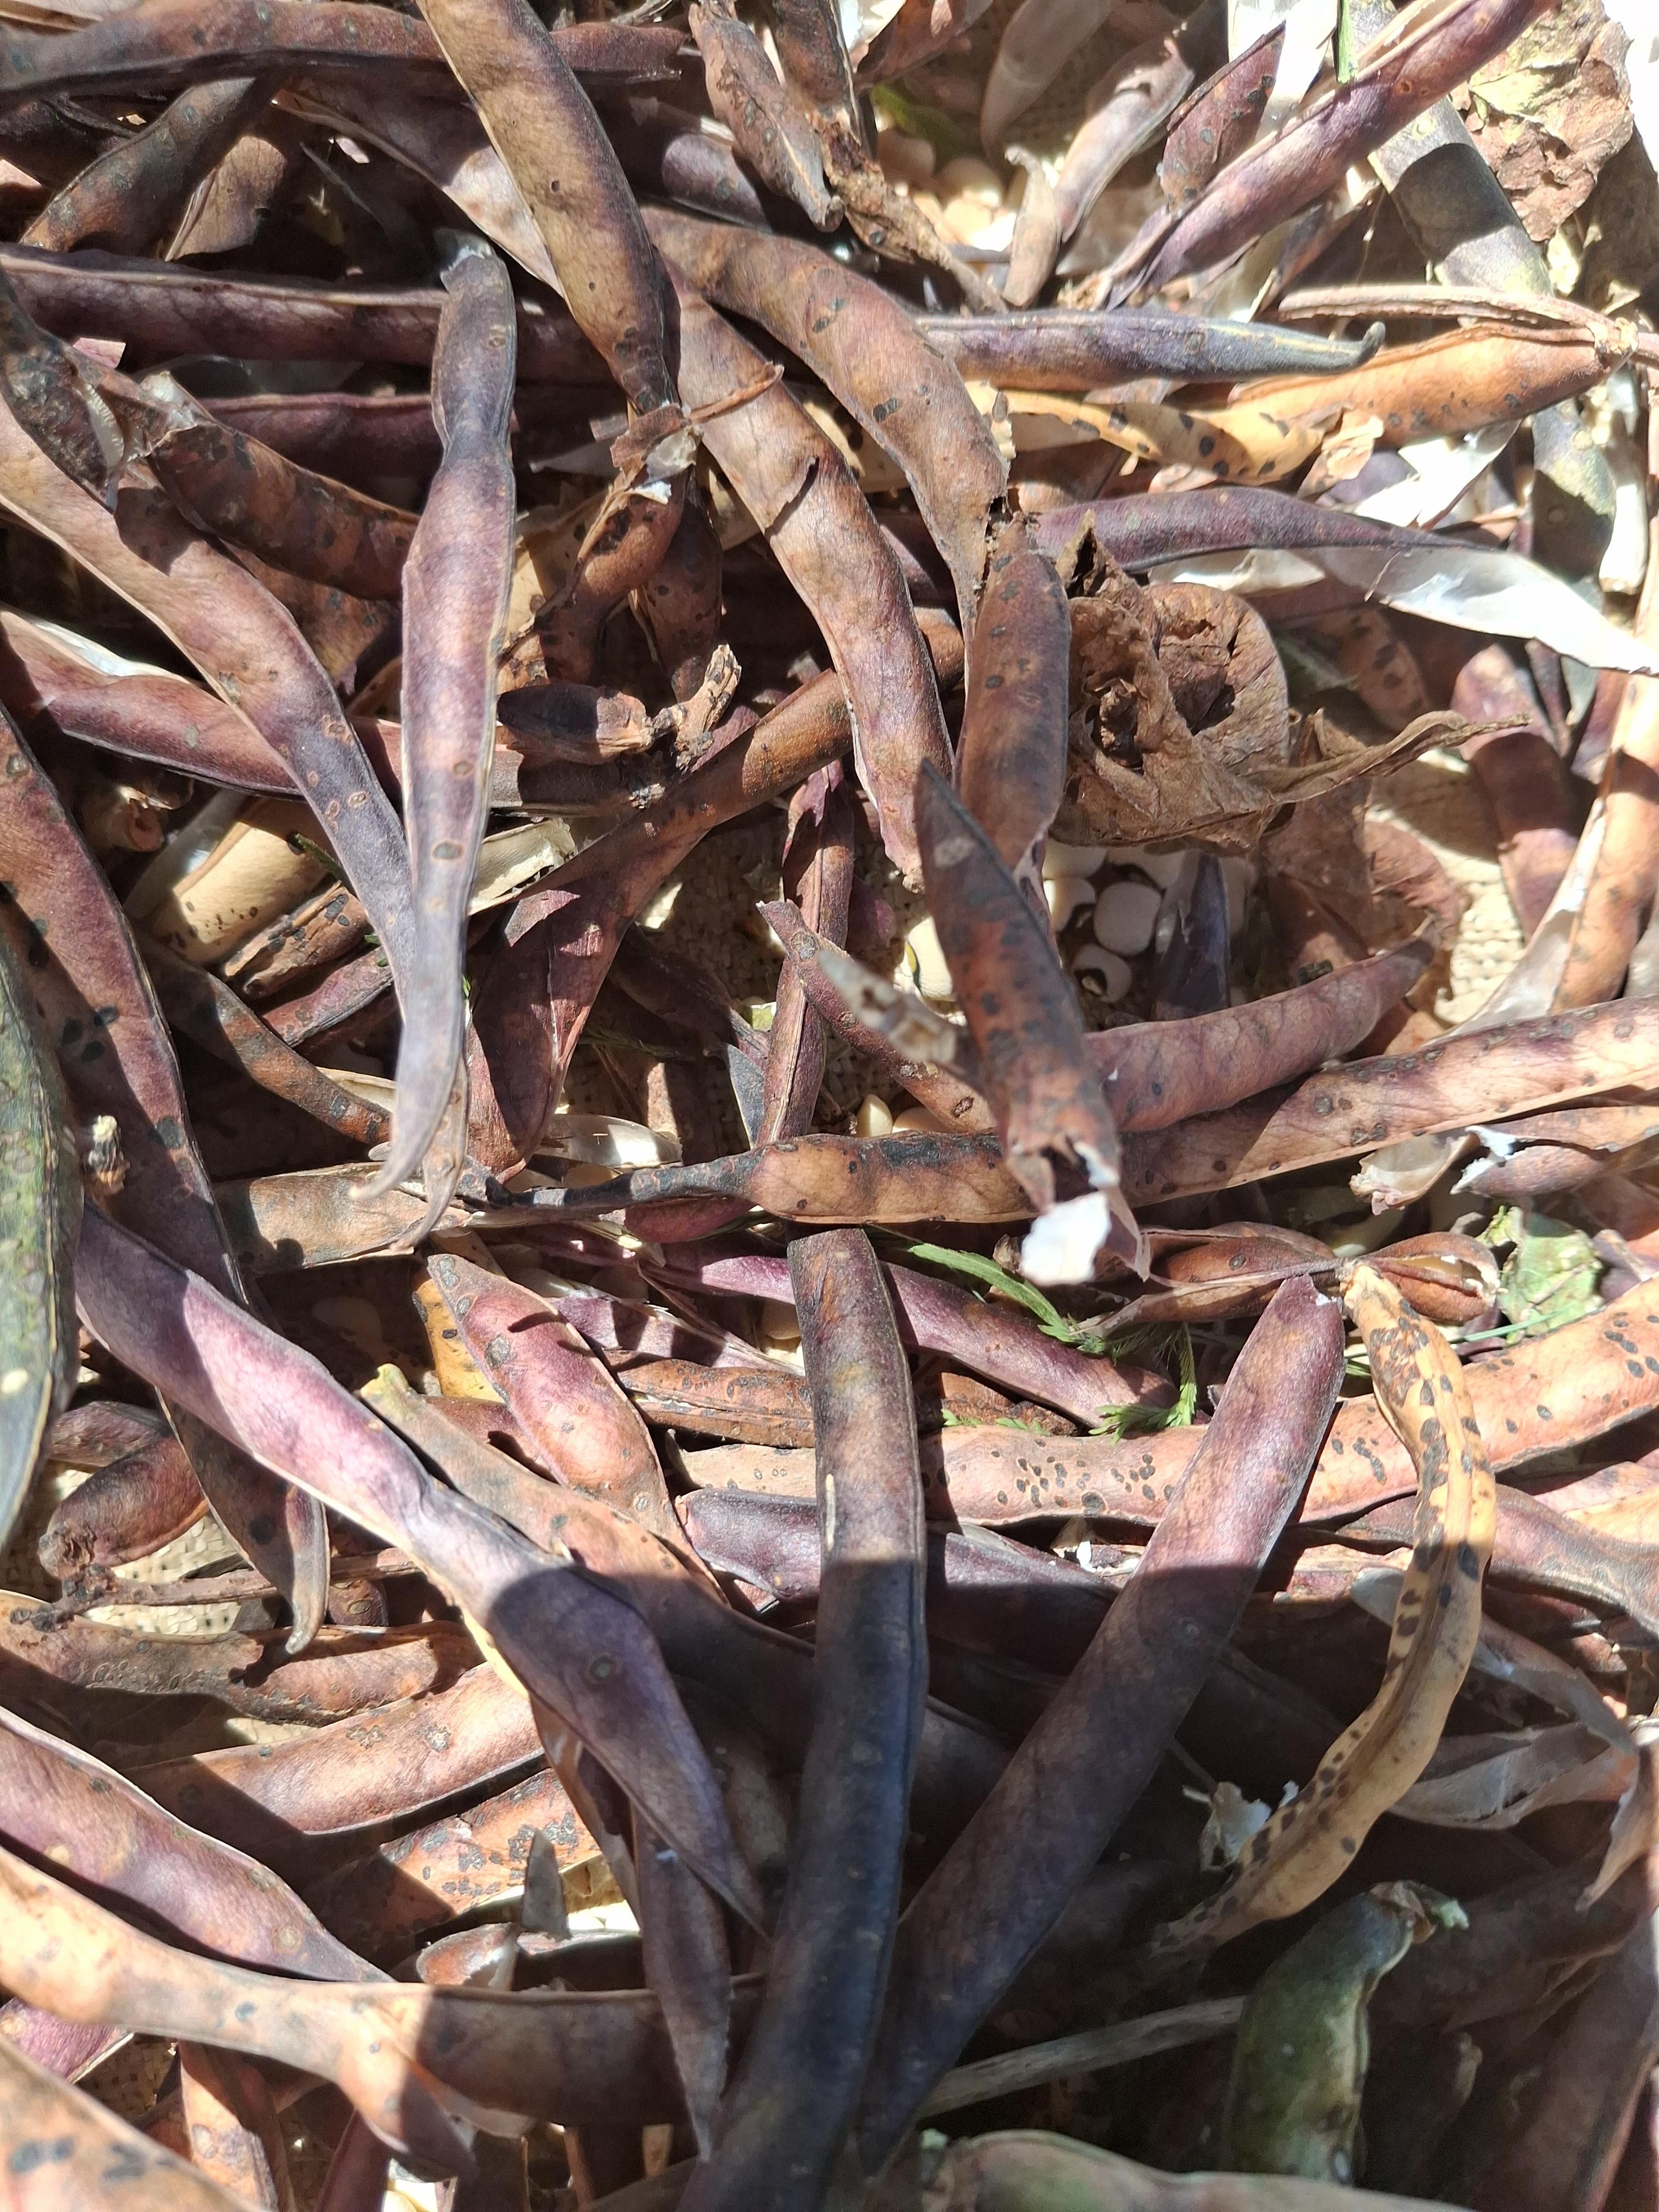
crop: cowpea
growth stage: harvest
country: Nigeria
